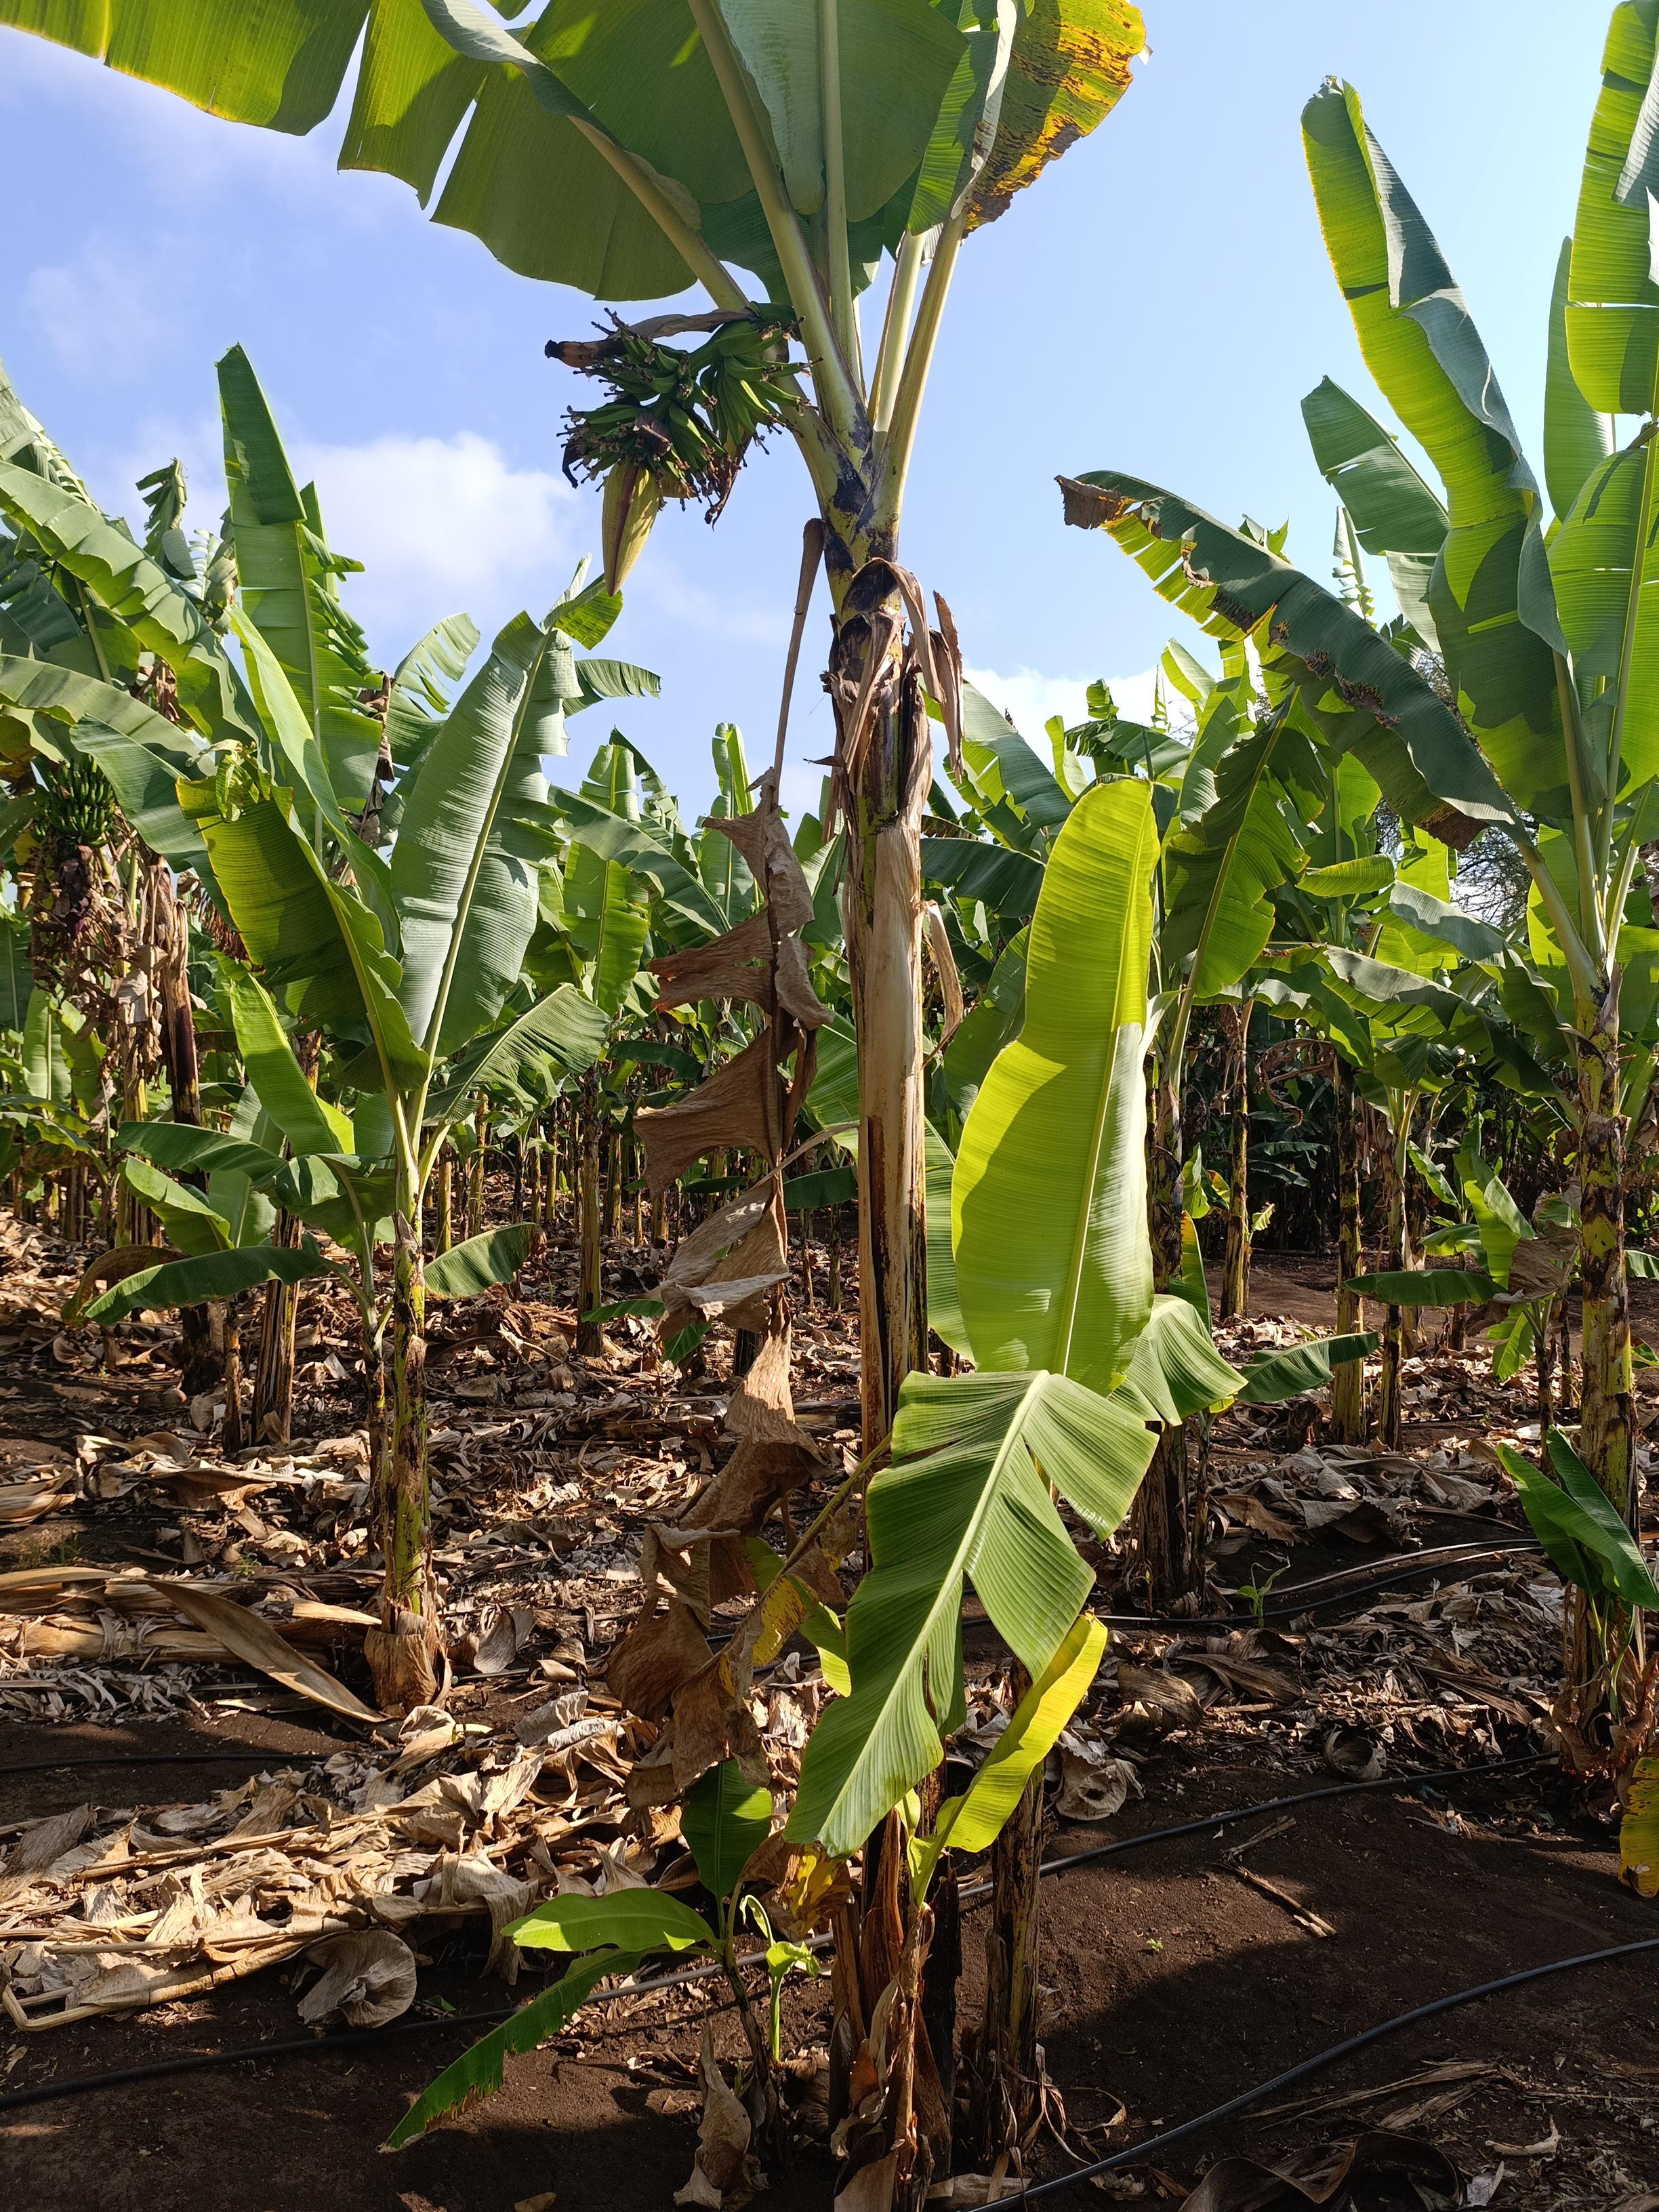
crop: banana
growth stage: development fruit
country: Tanzania
